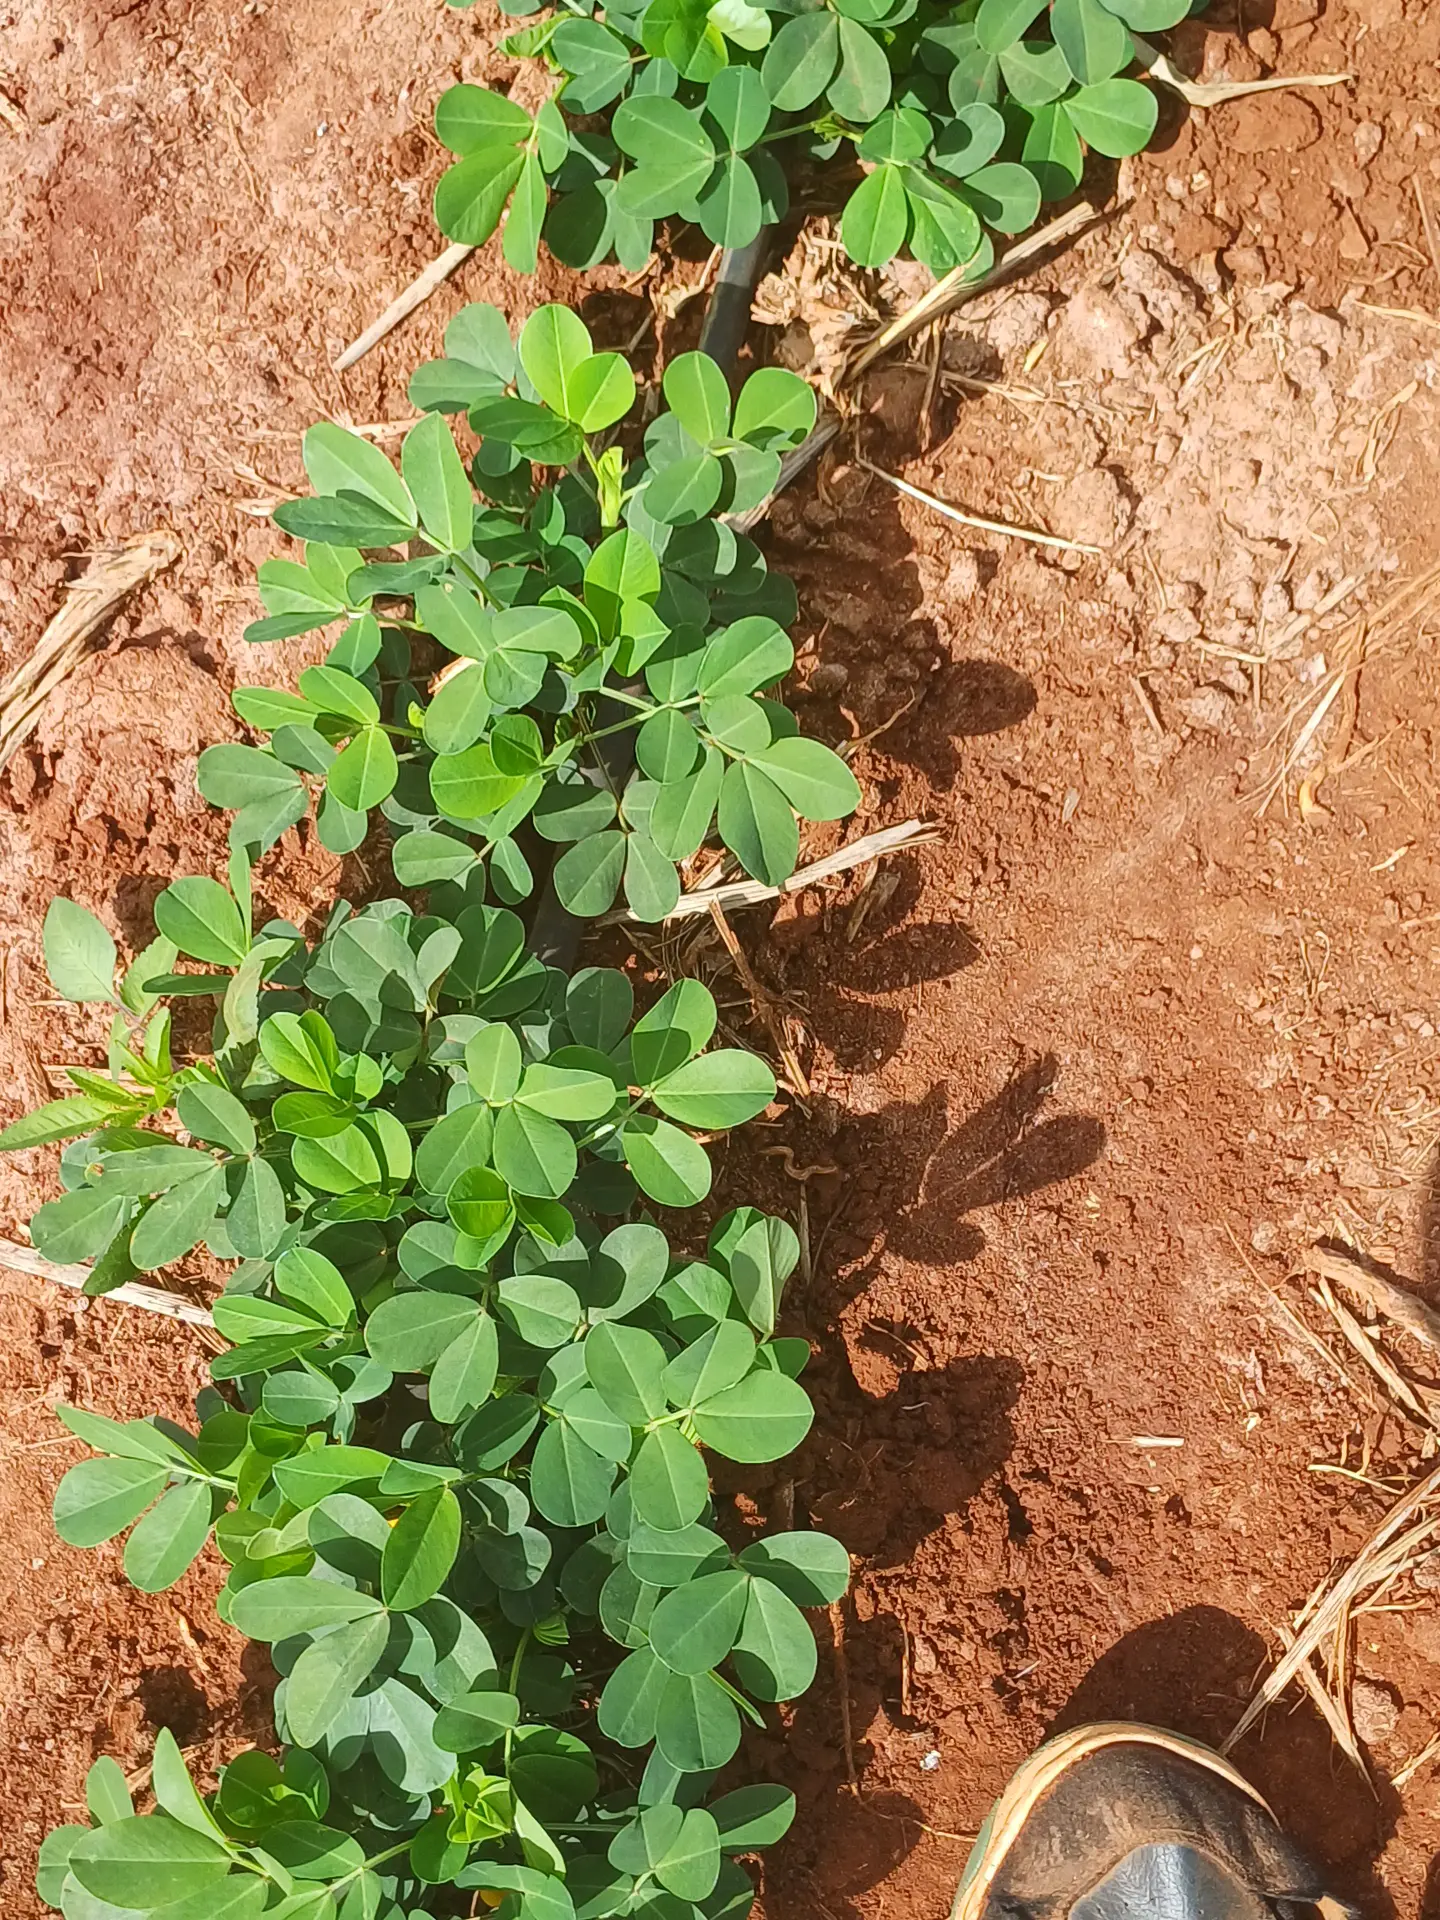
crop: groundnut
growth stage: vegetative
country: Kenya
